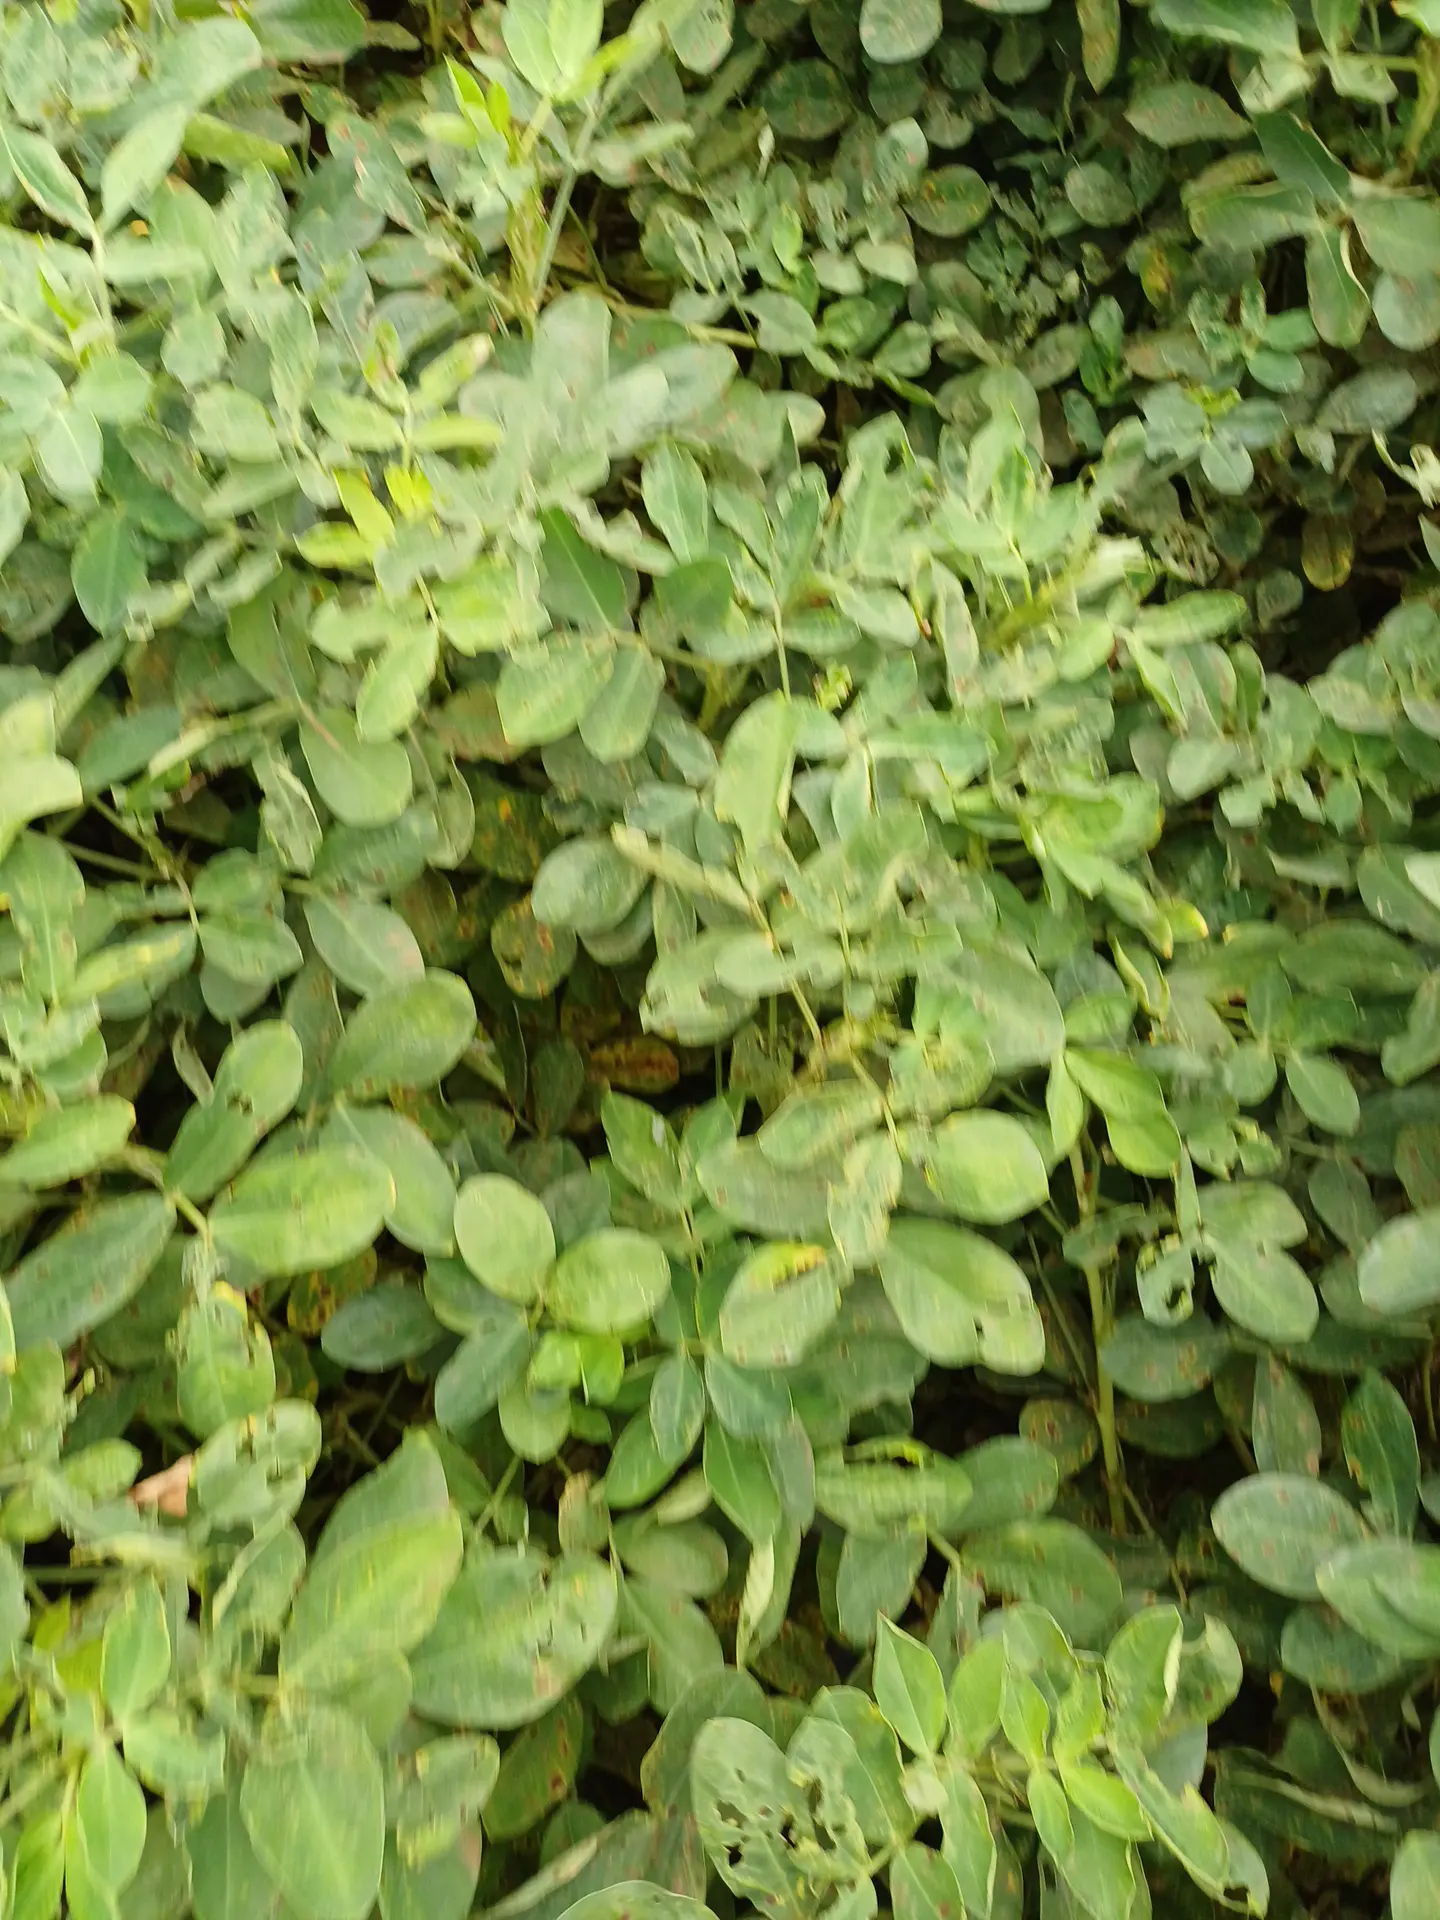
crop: groundnut
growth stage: pegging
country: Kenya
